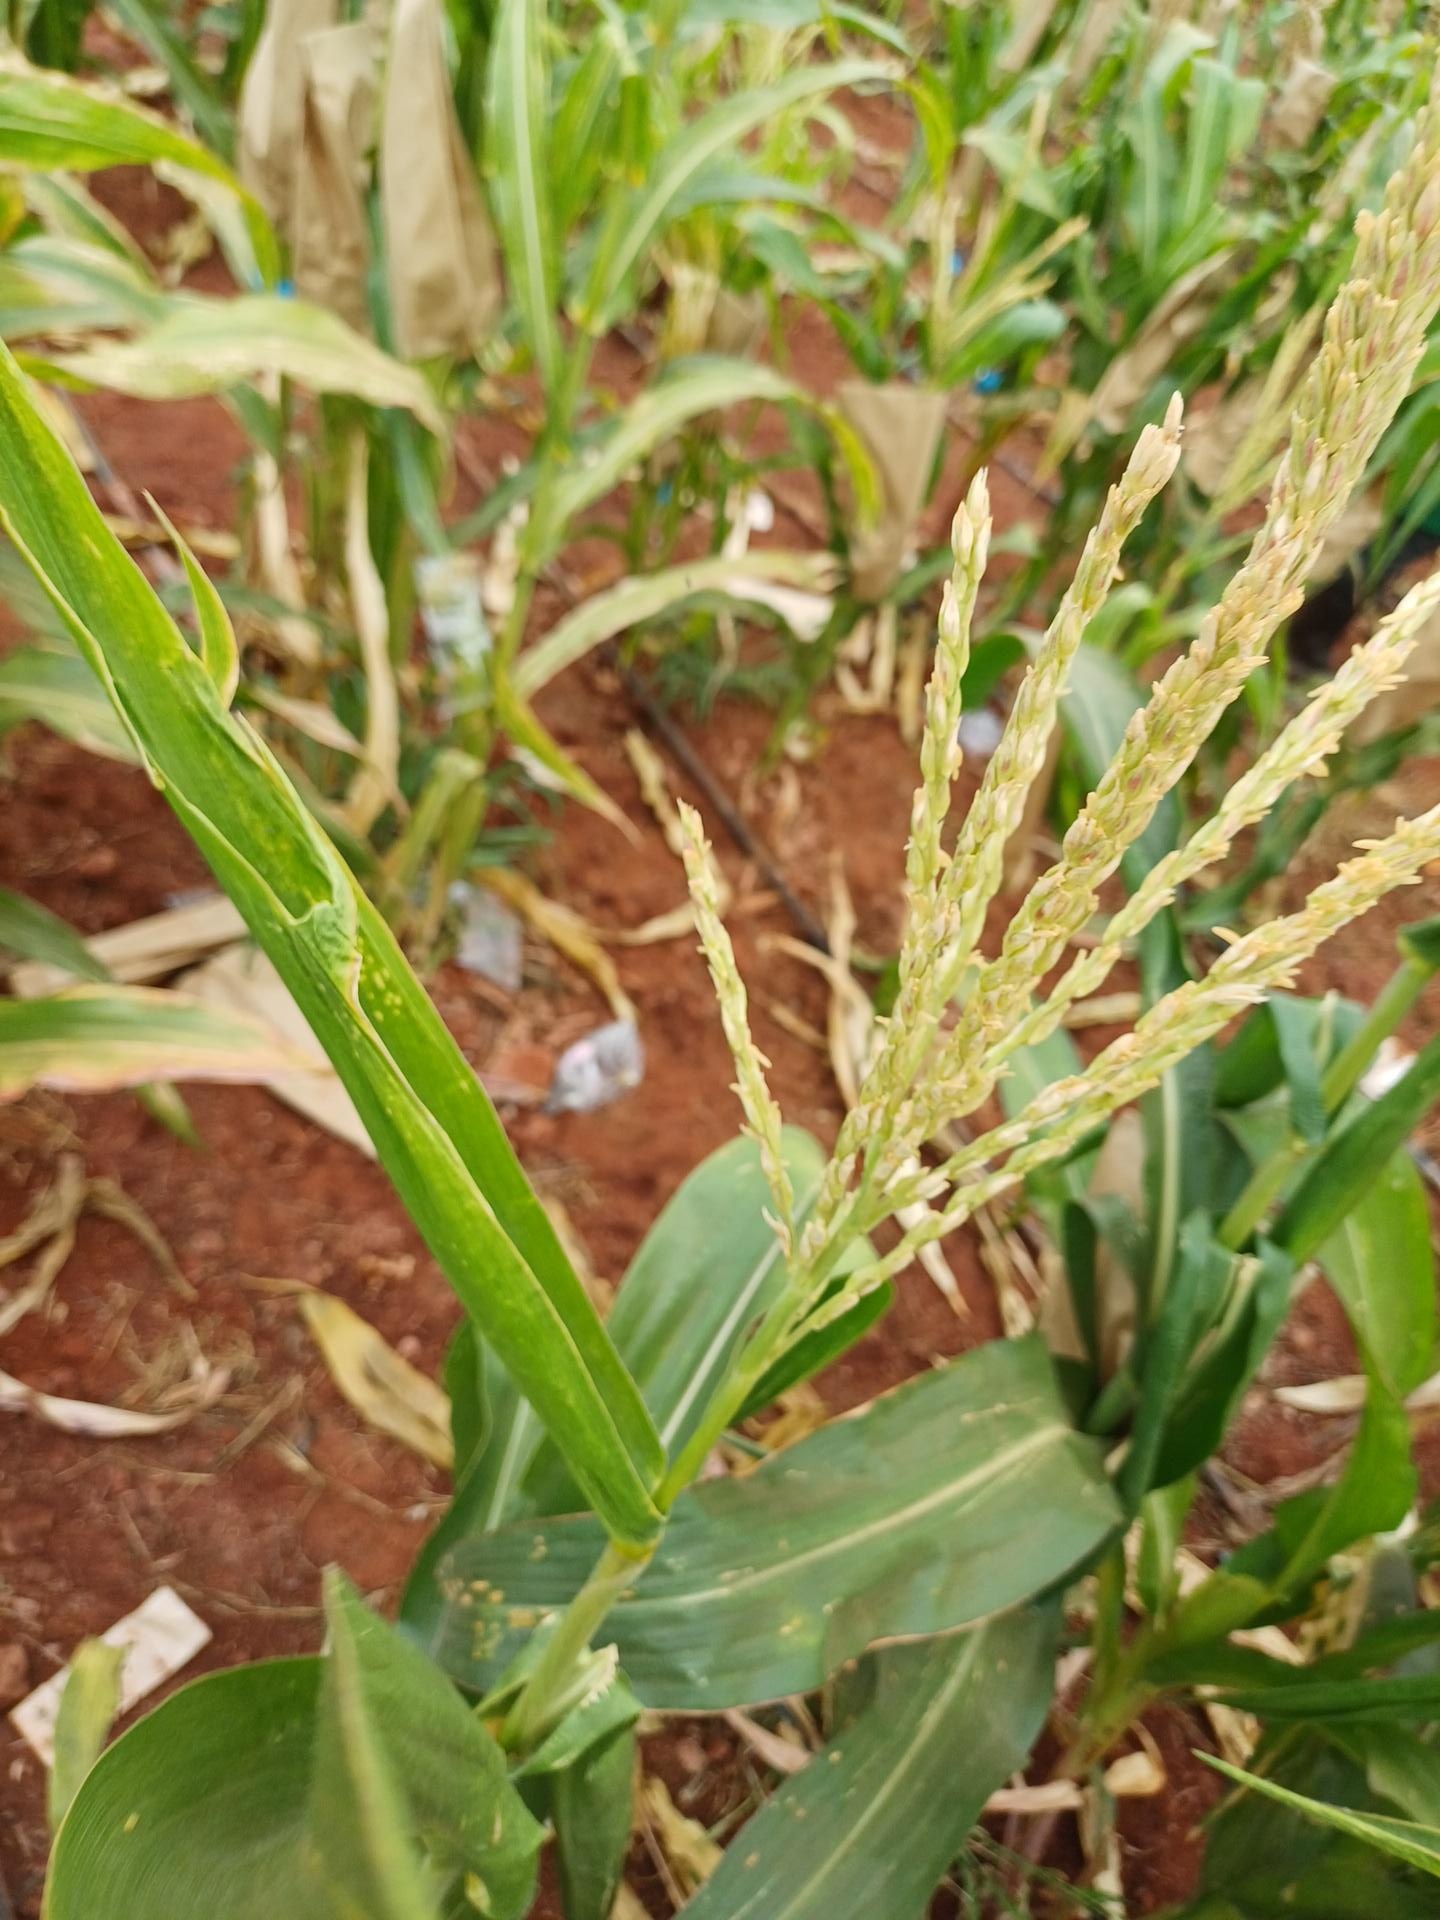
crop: maize
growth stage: flowering
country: Kenya
